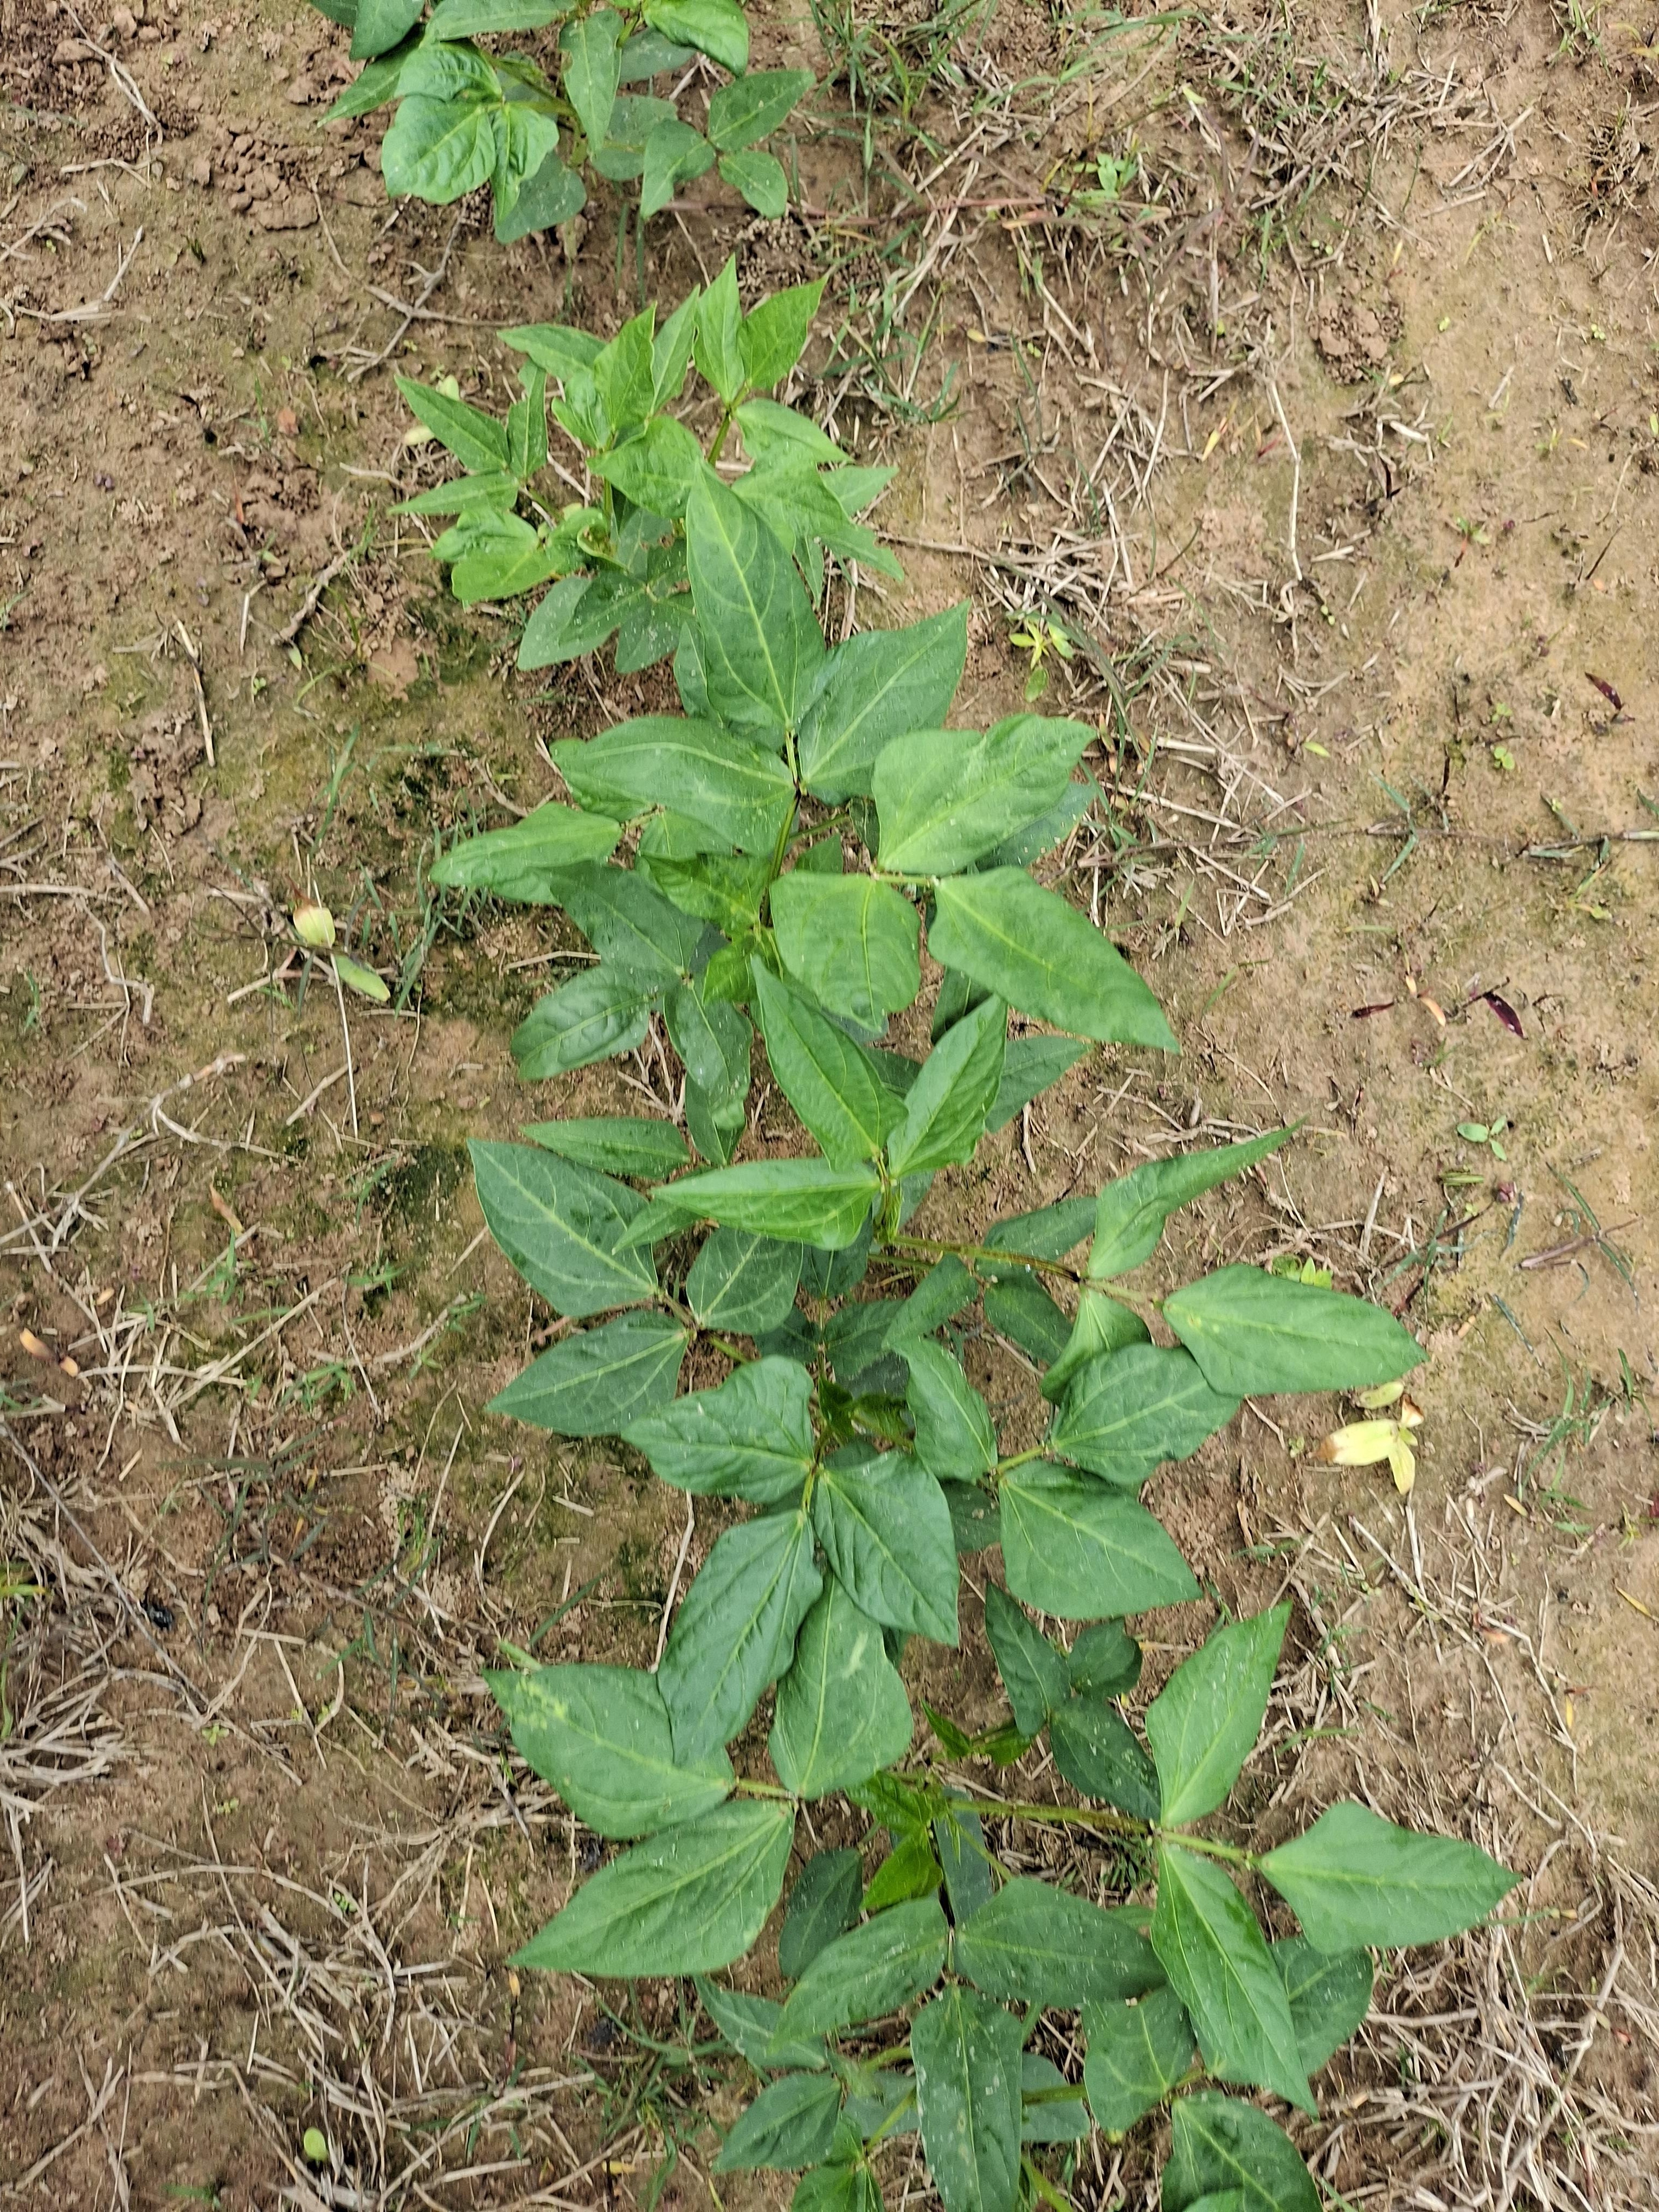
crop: cowpea
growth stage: emergence
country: Nigeria
